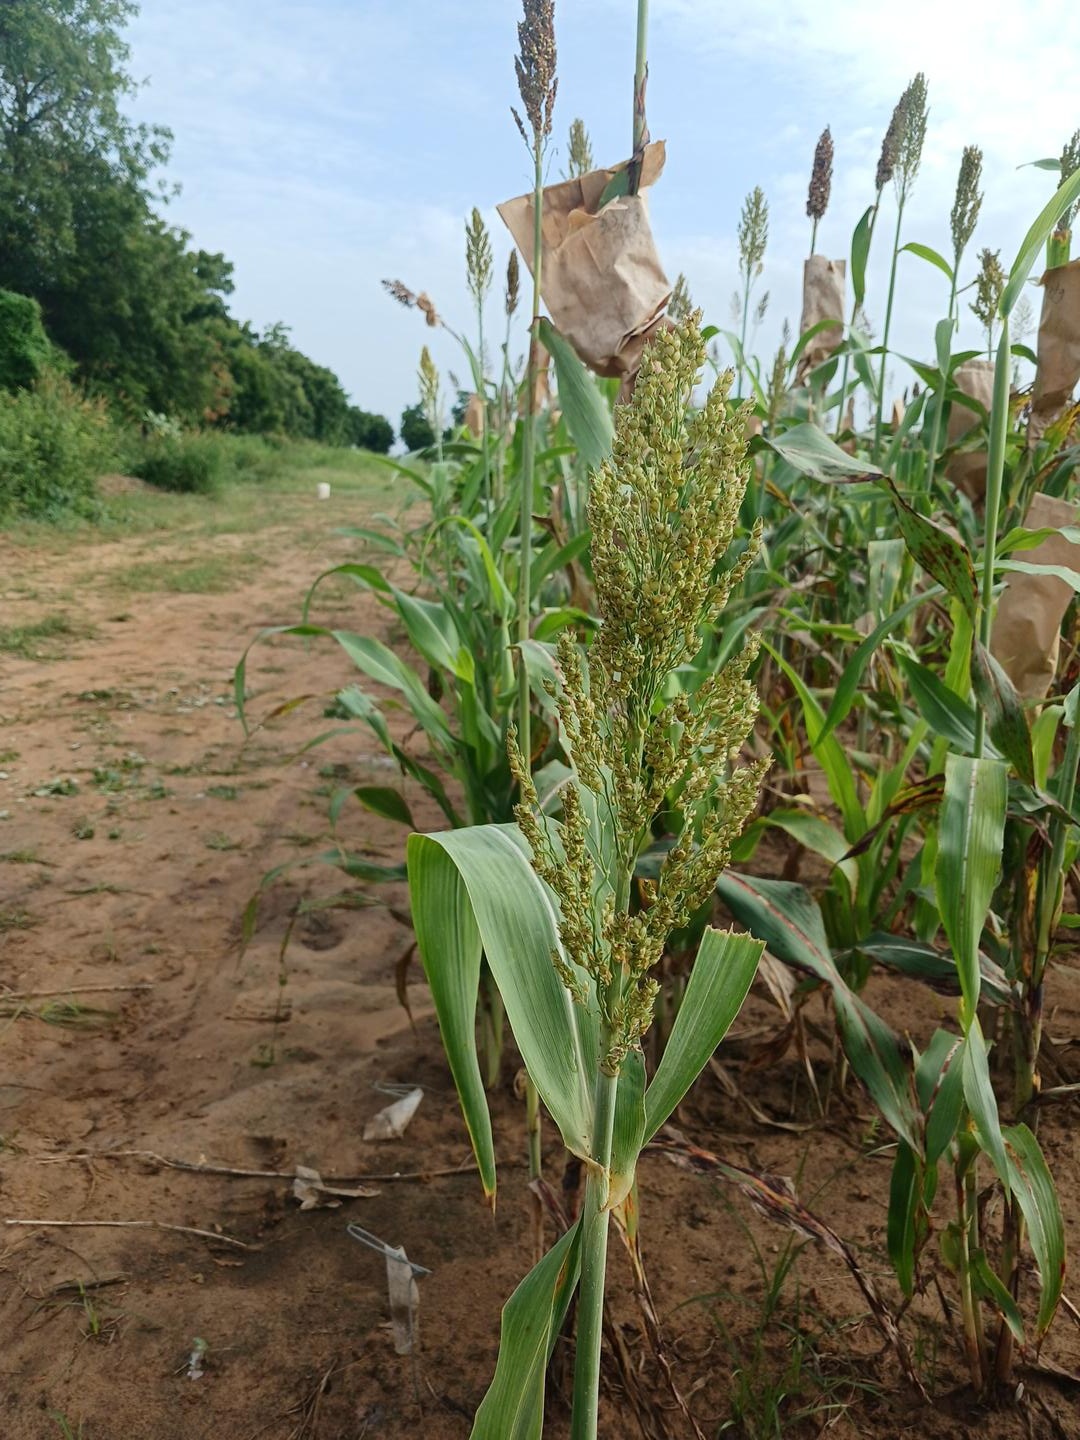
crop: sorghum
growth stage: filling grain
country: Senegal
